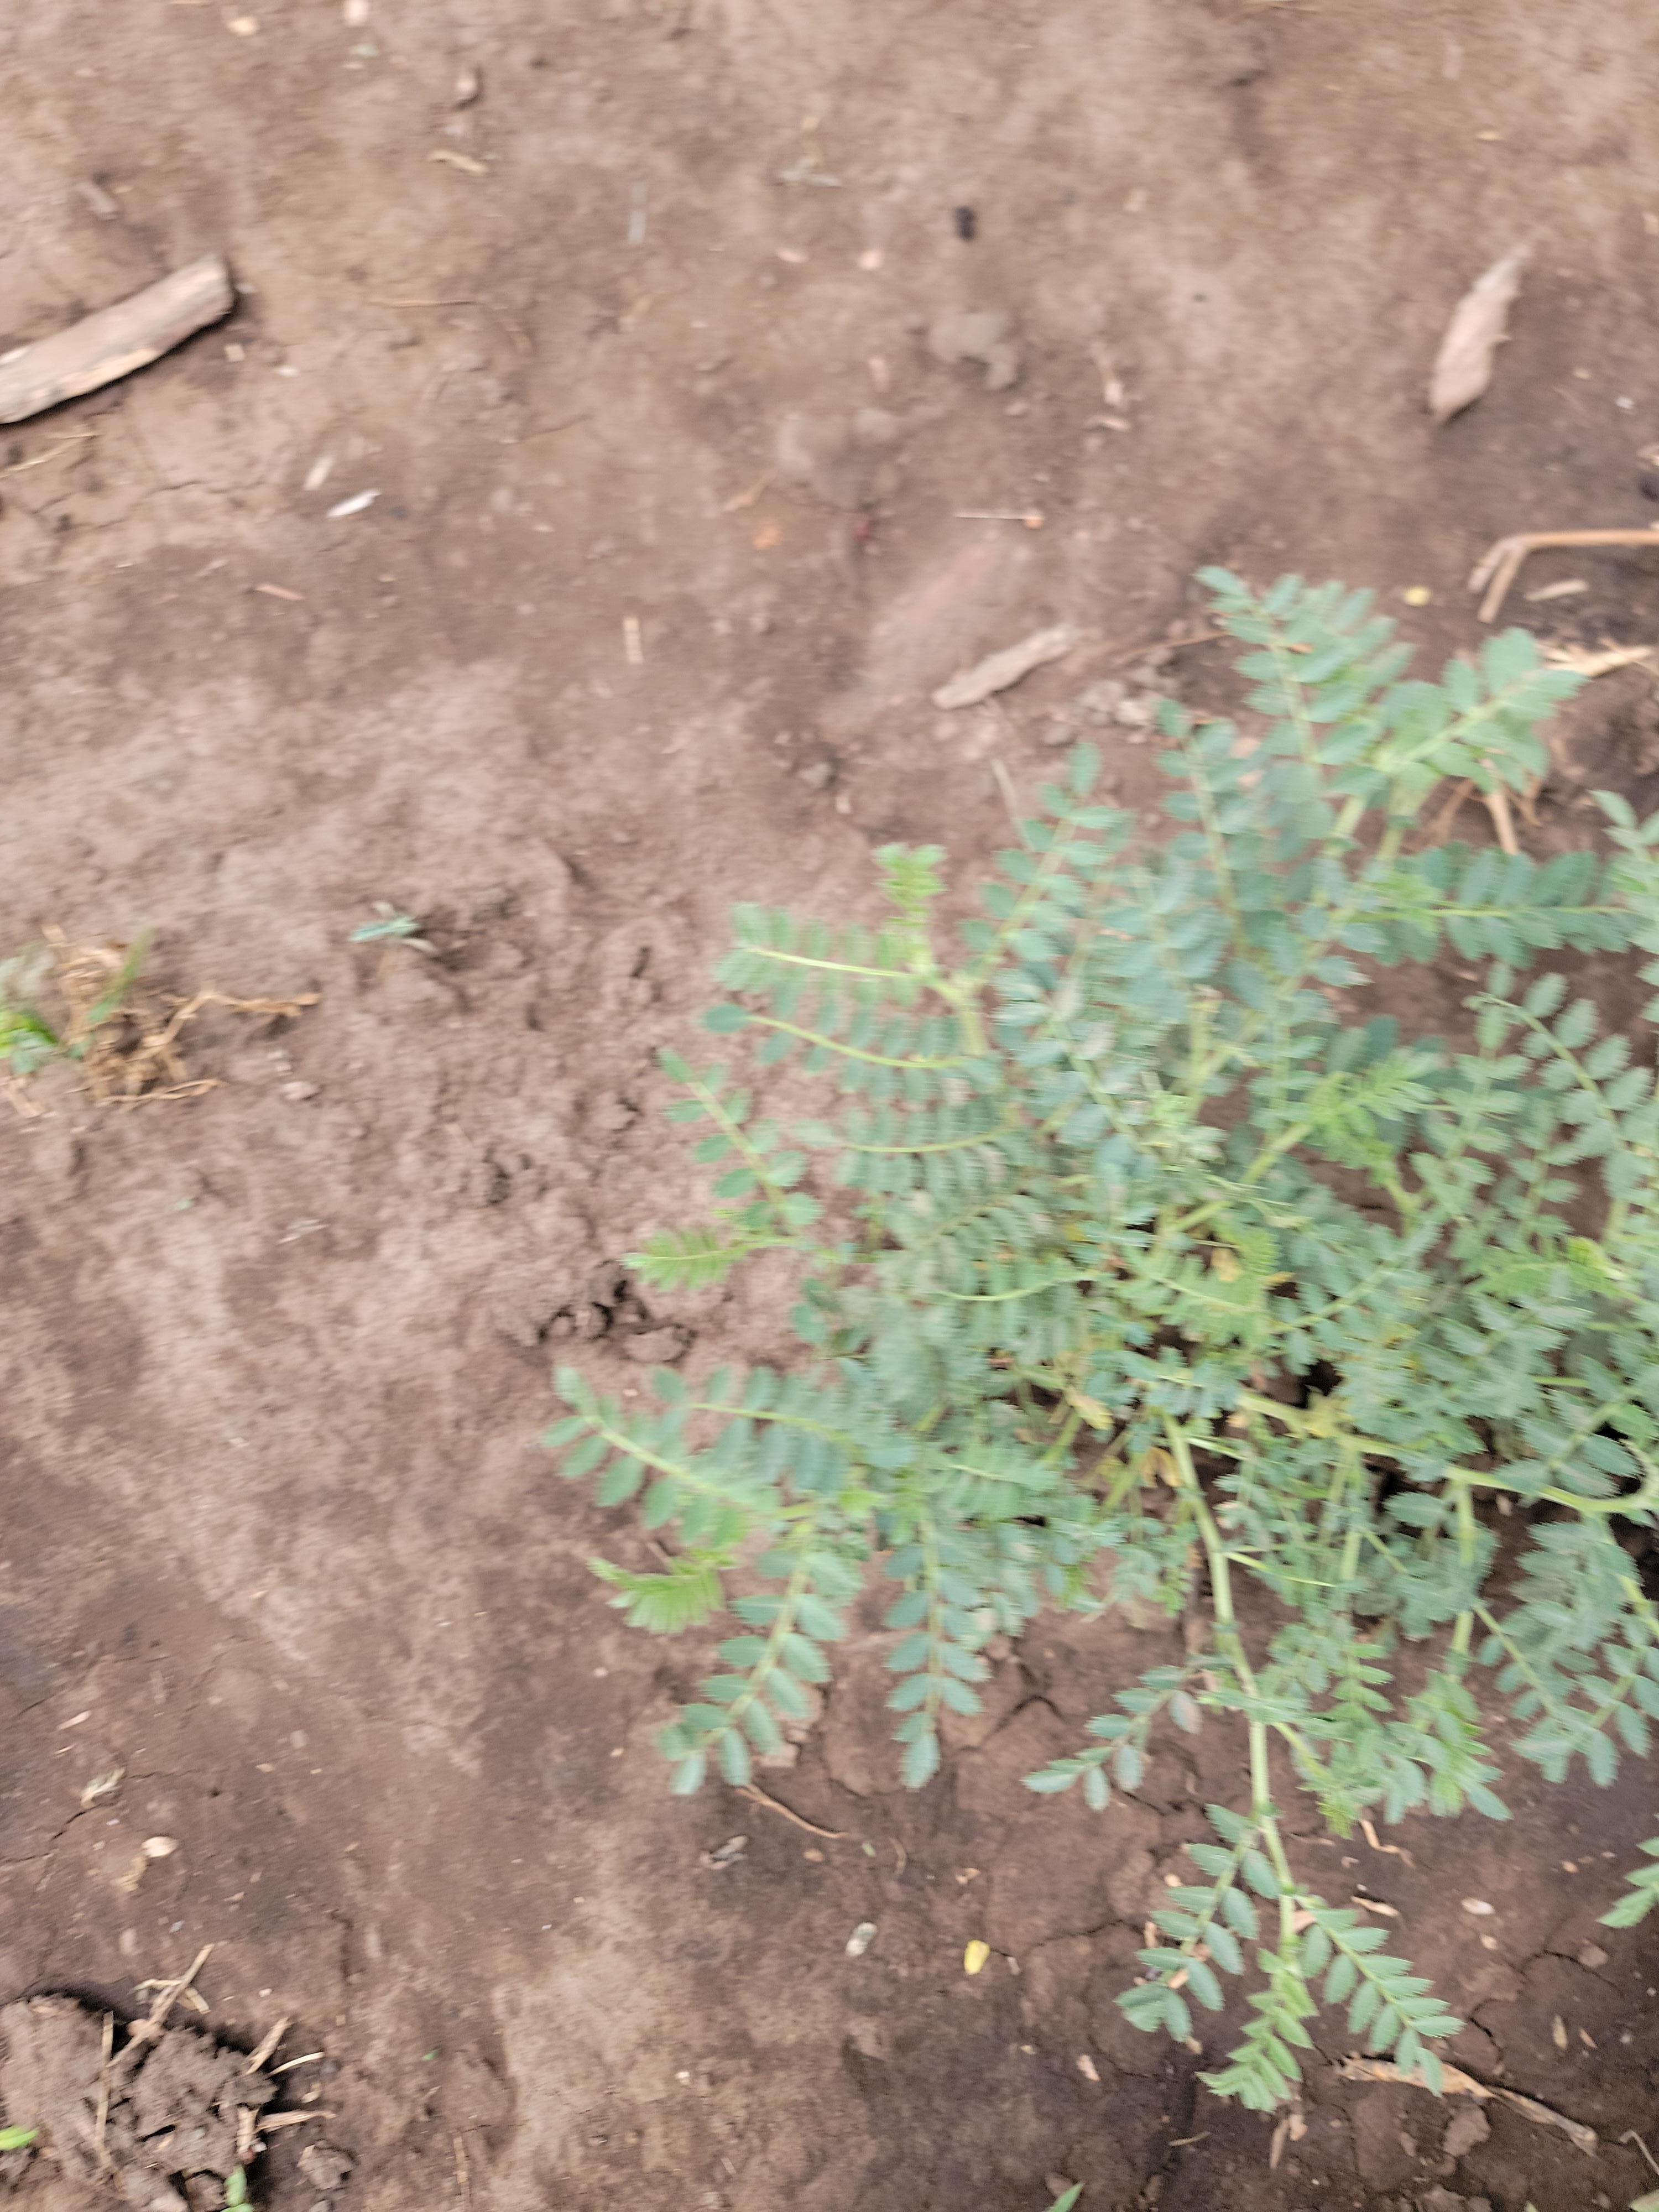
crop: chickpea
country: Tanzania
